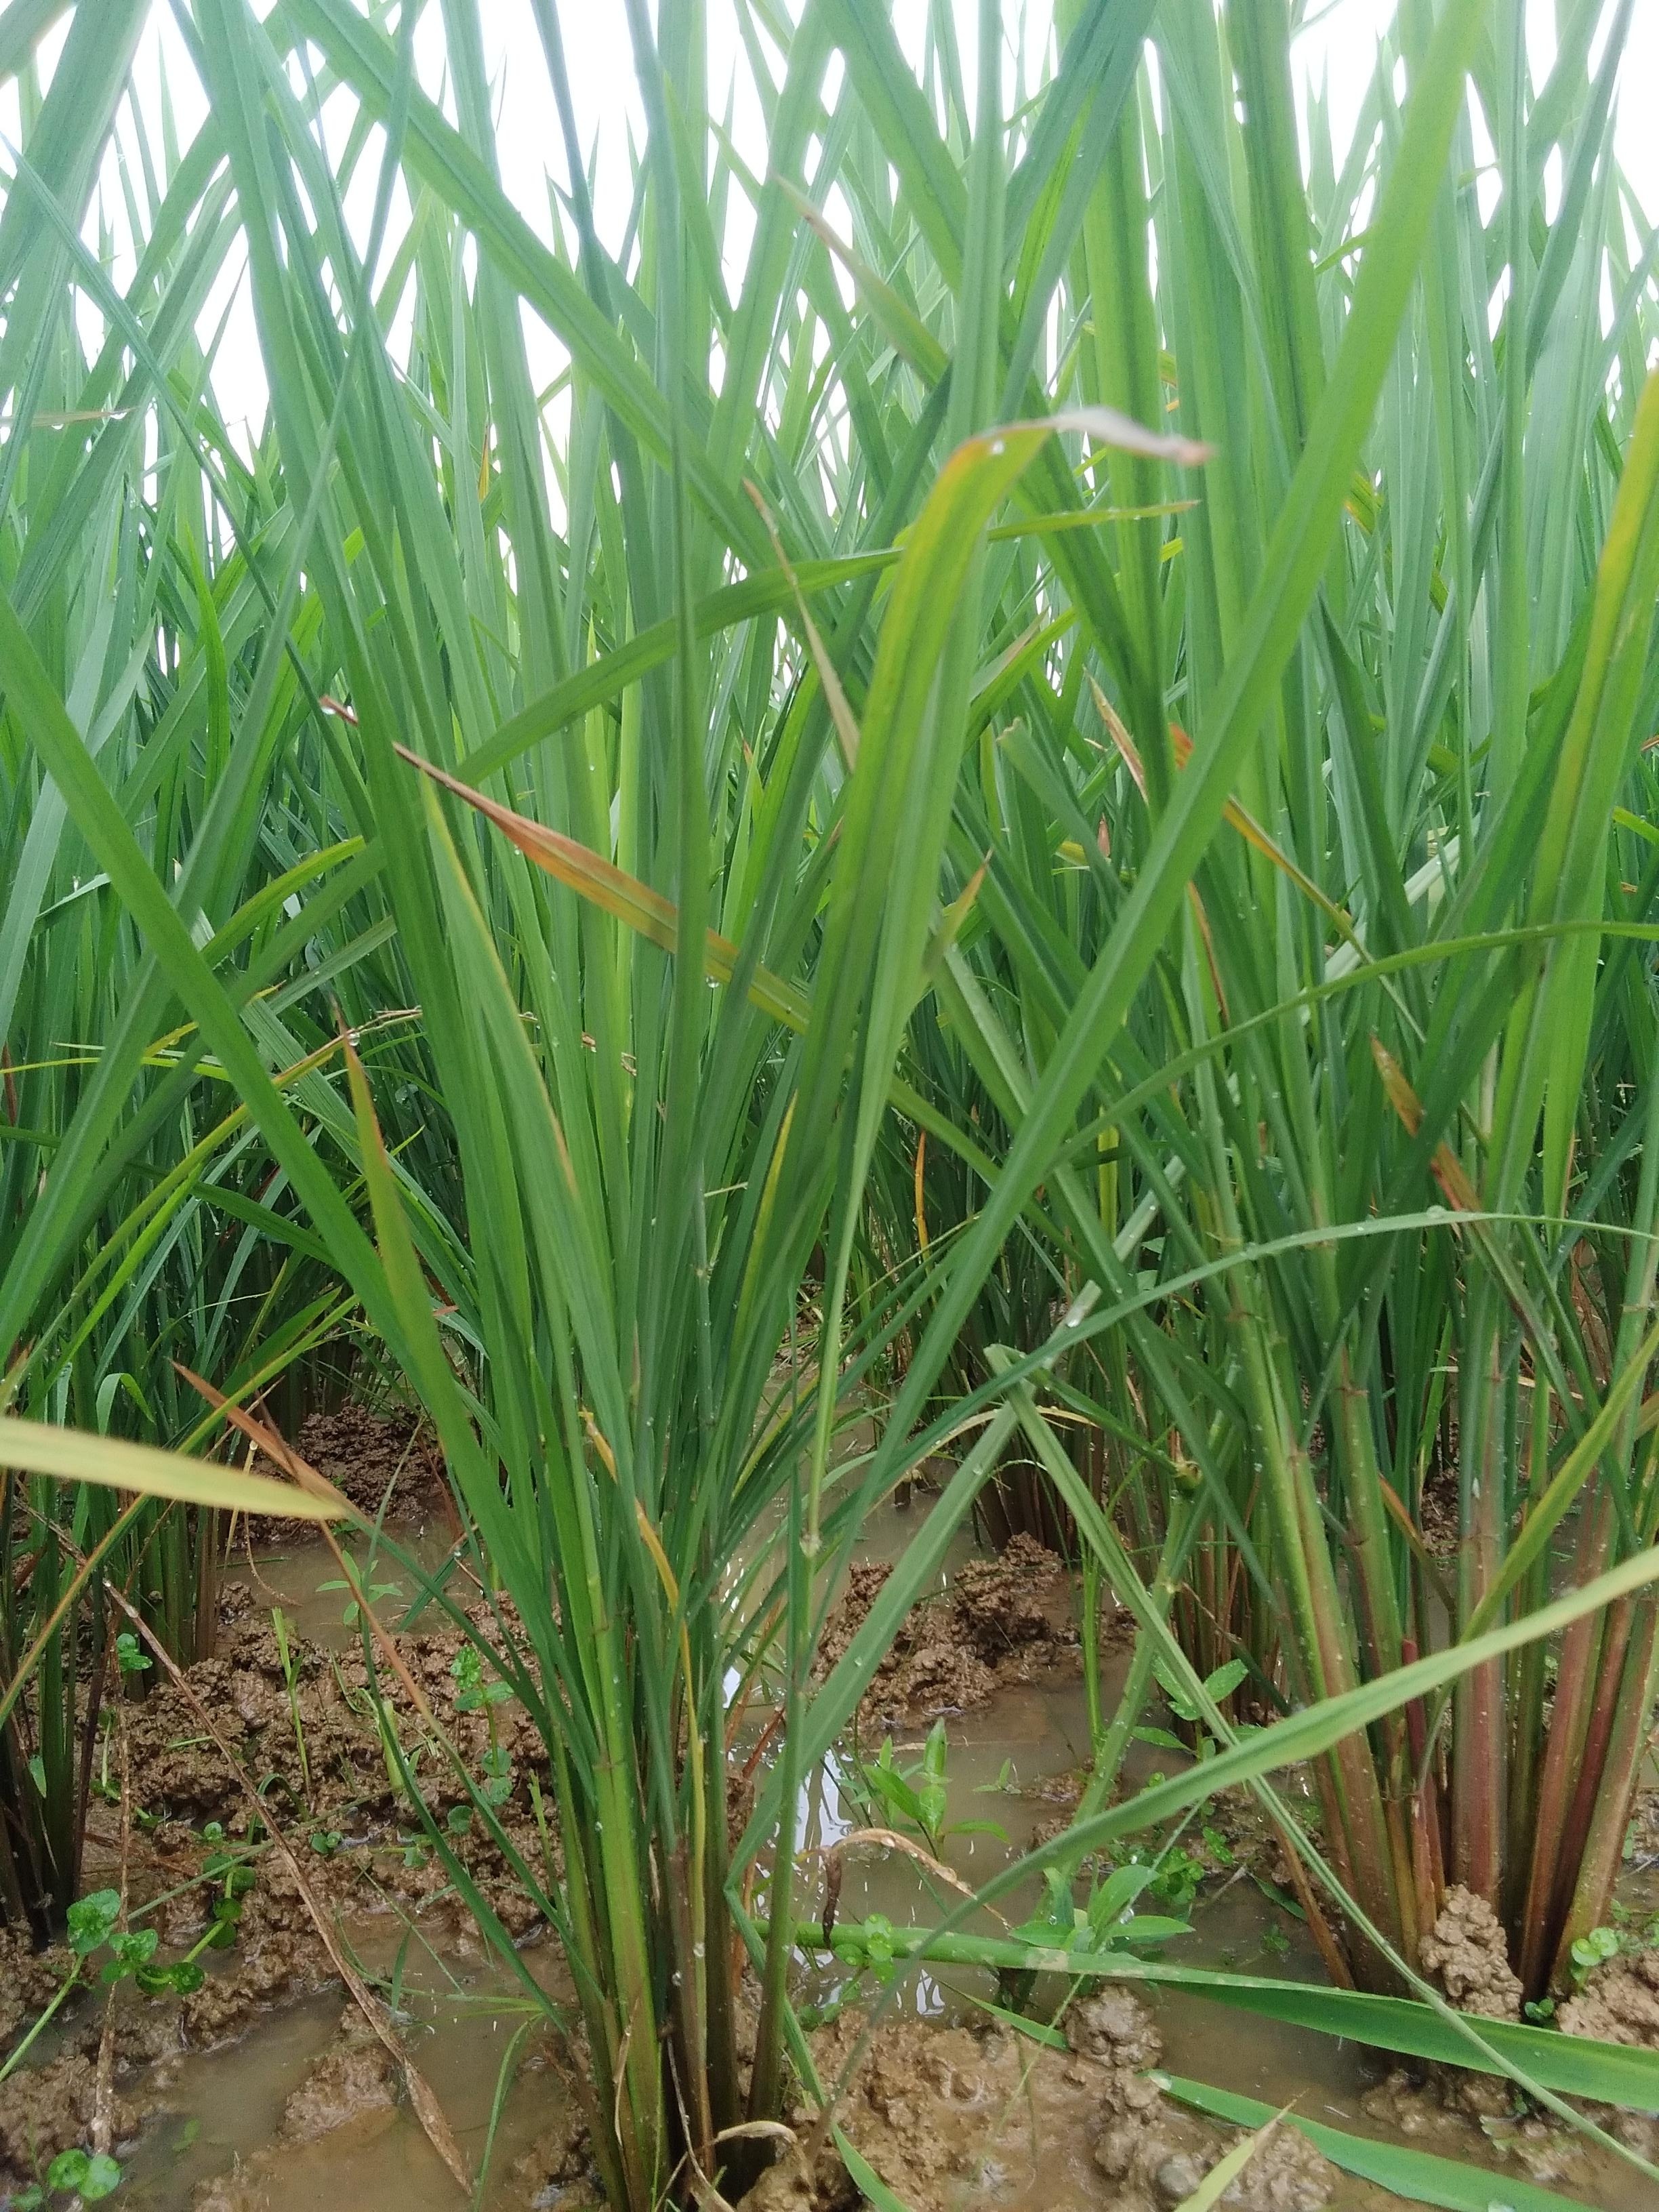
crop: rice
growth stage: vegetative
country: Nigeria
